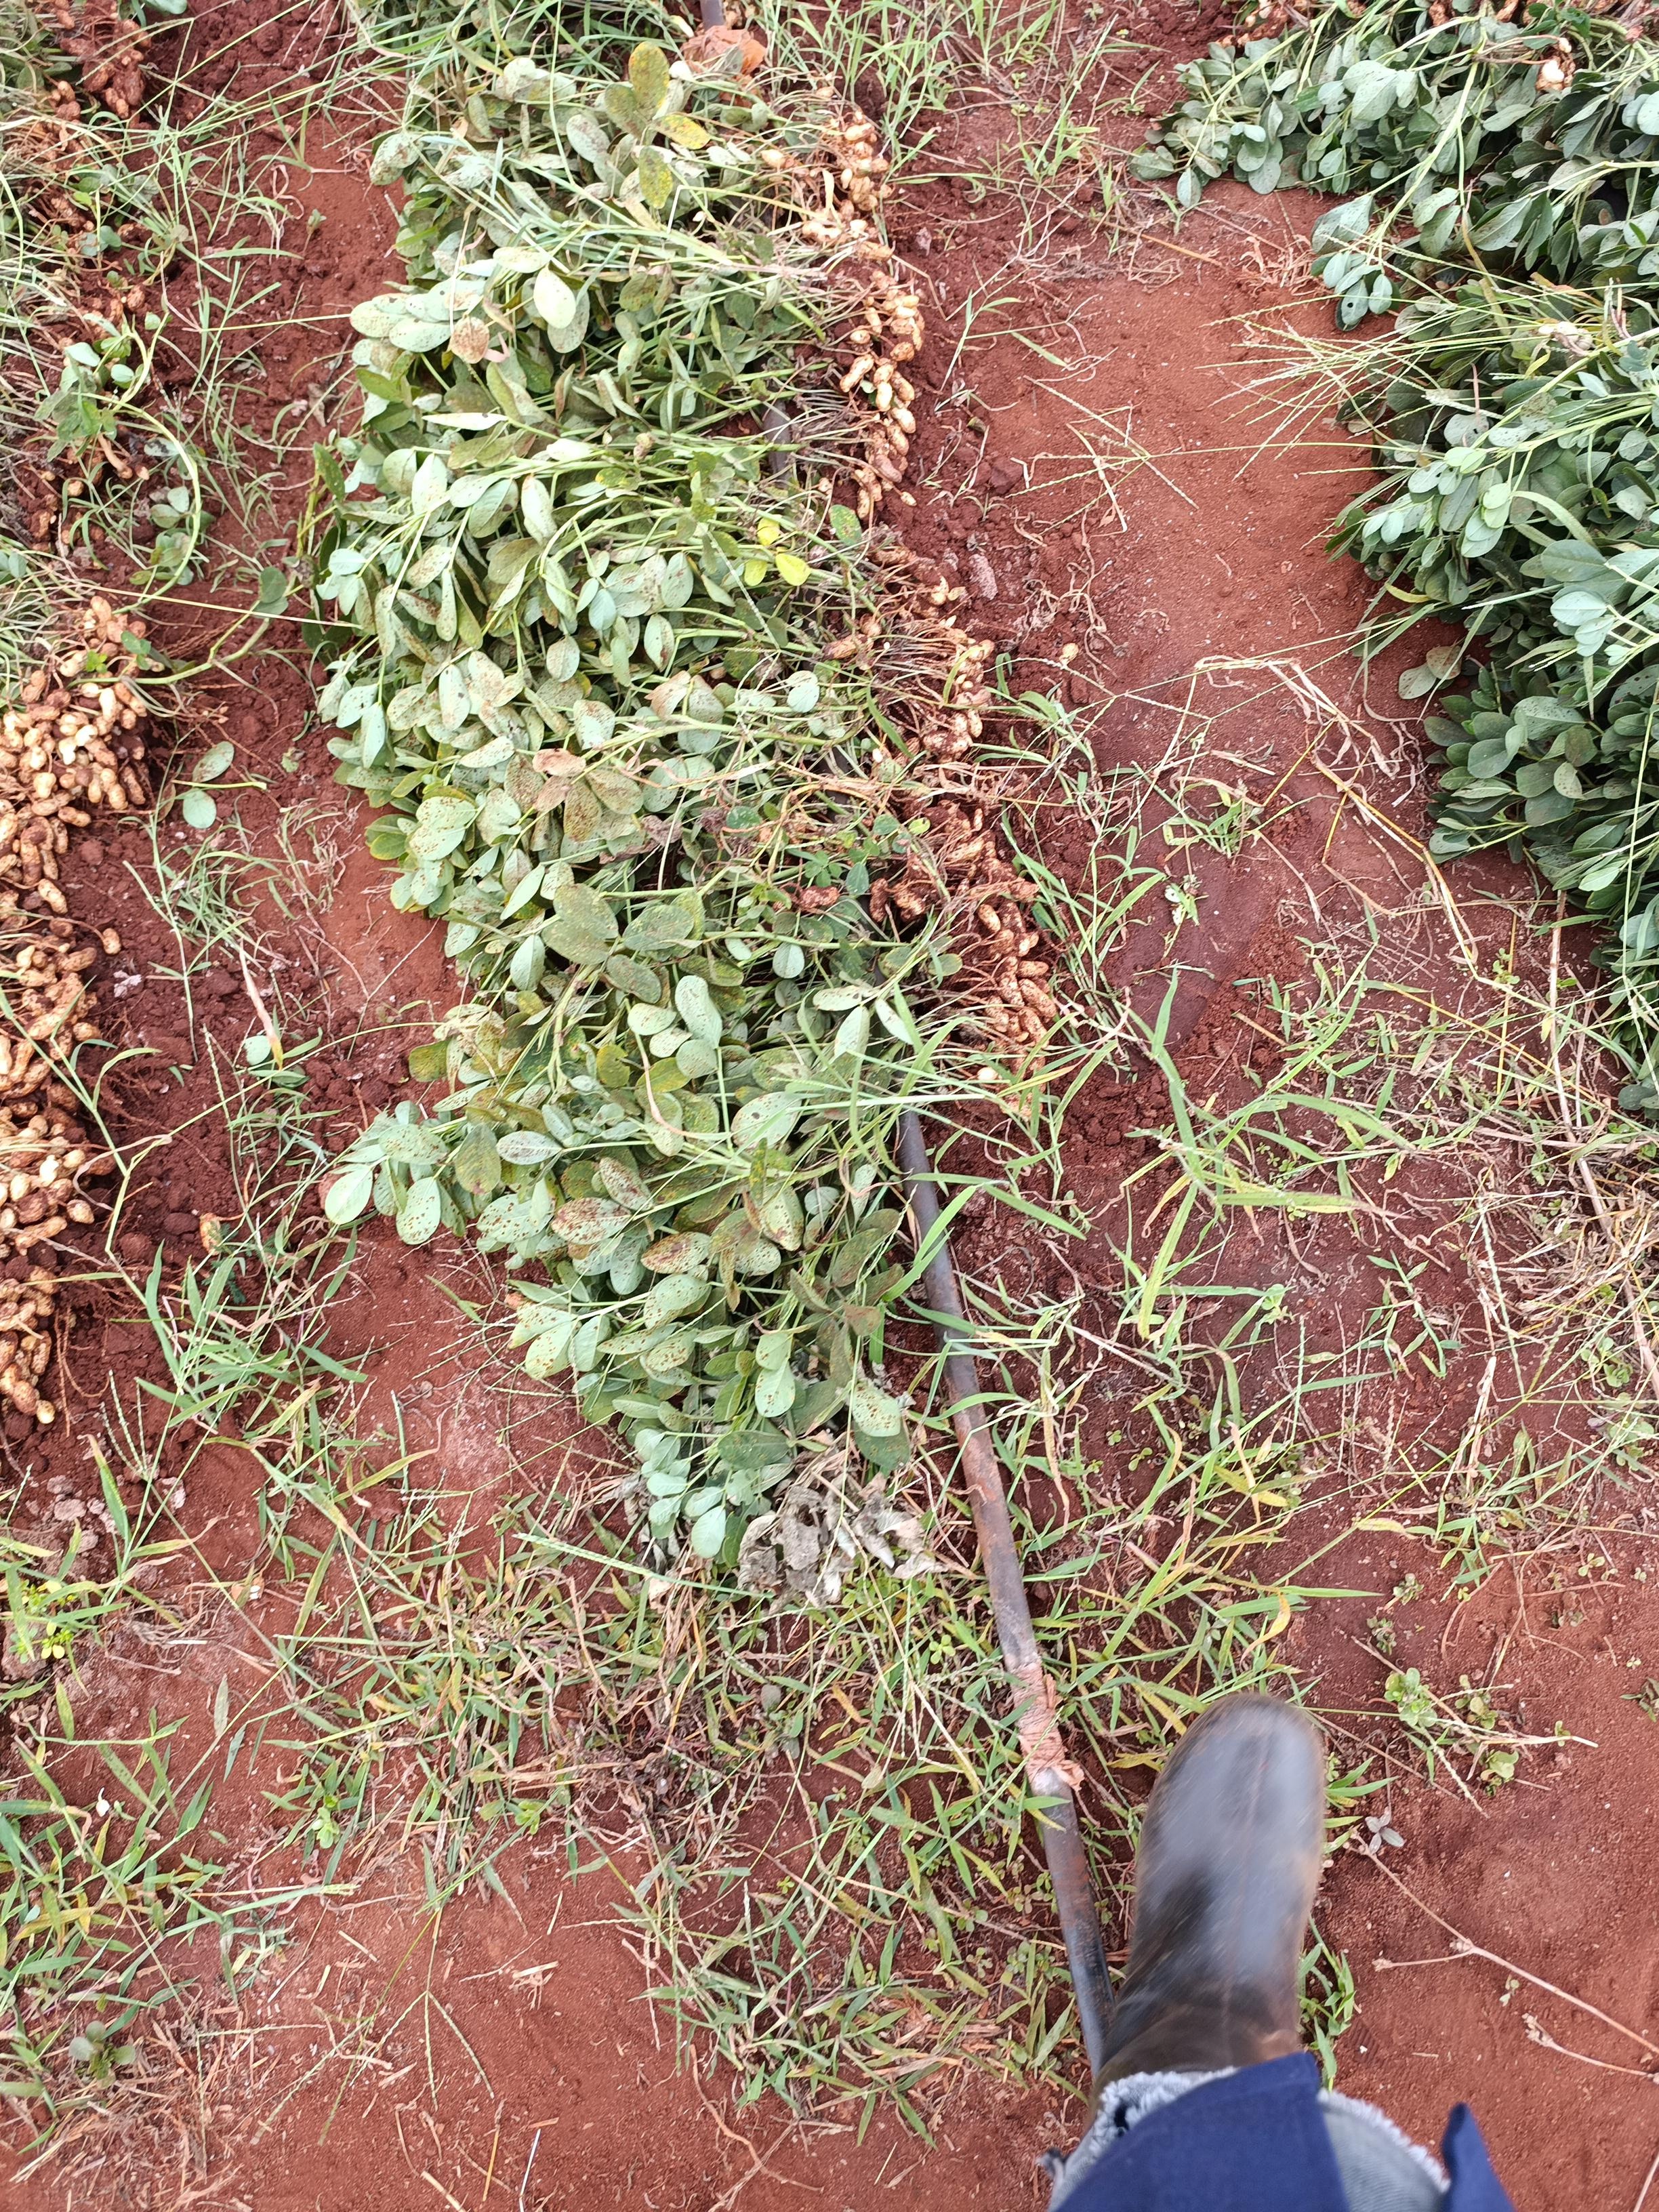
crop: groundnut
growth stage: harvest
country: Kenya
